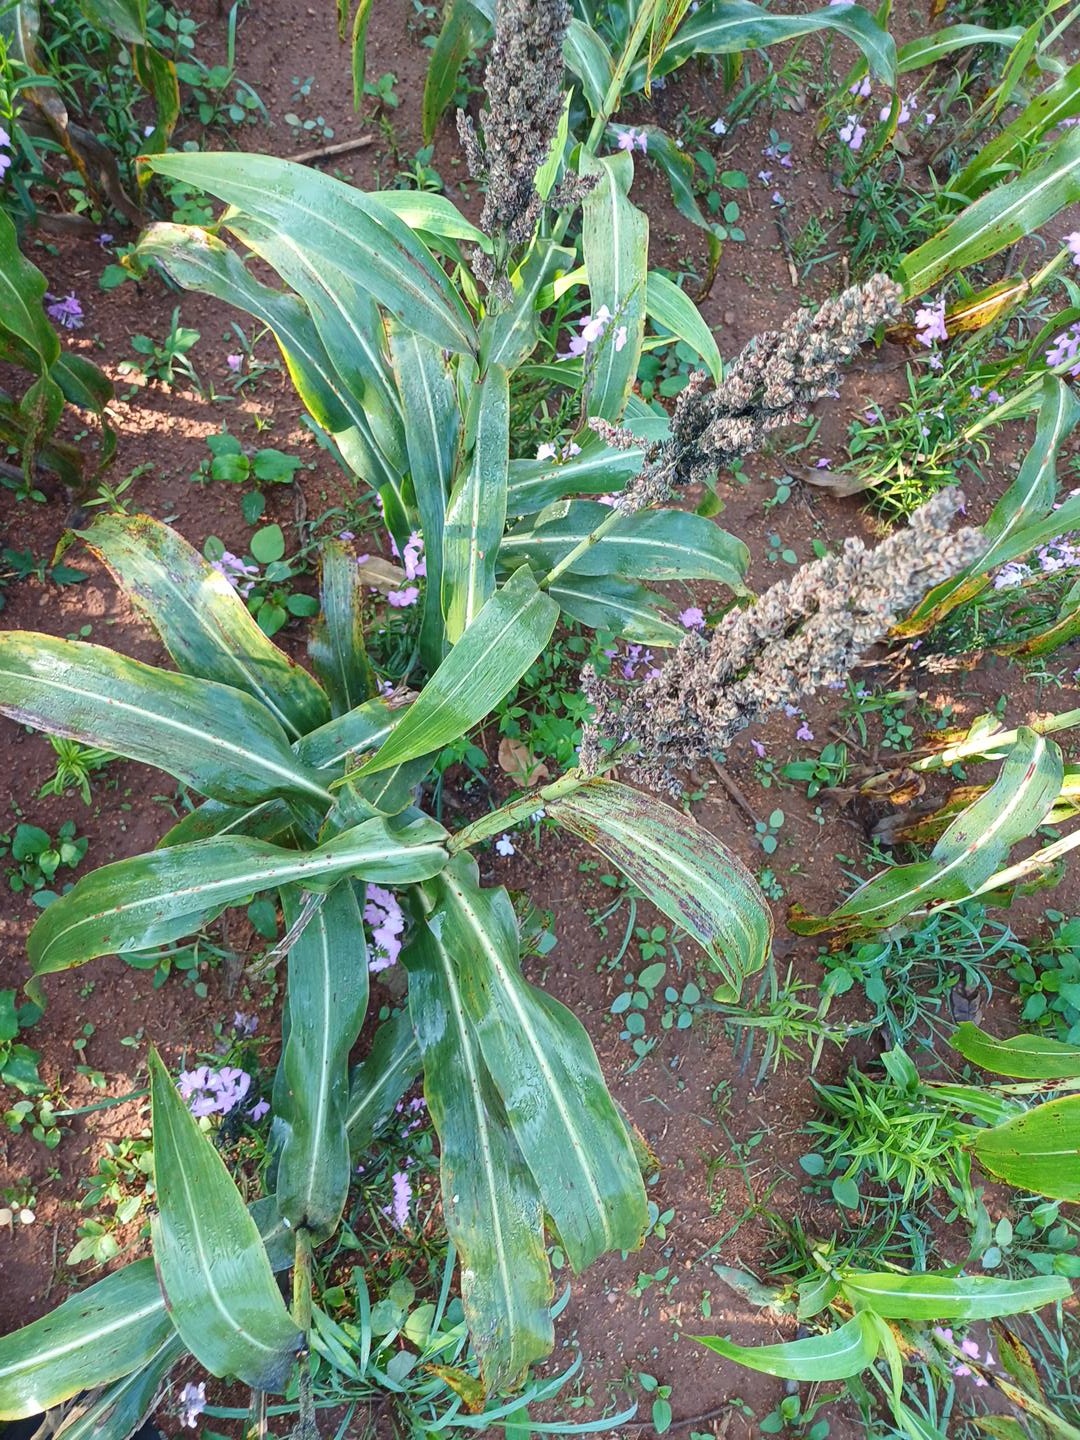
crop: sorghum
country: Kenya
